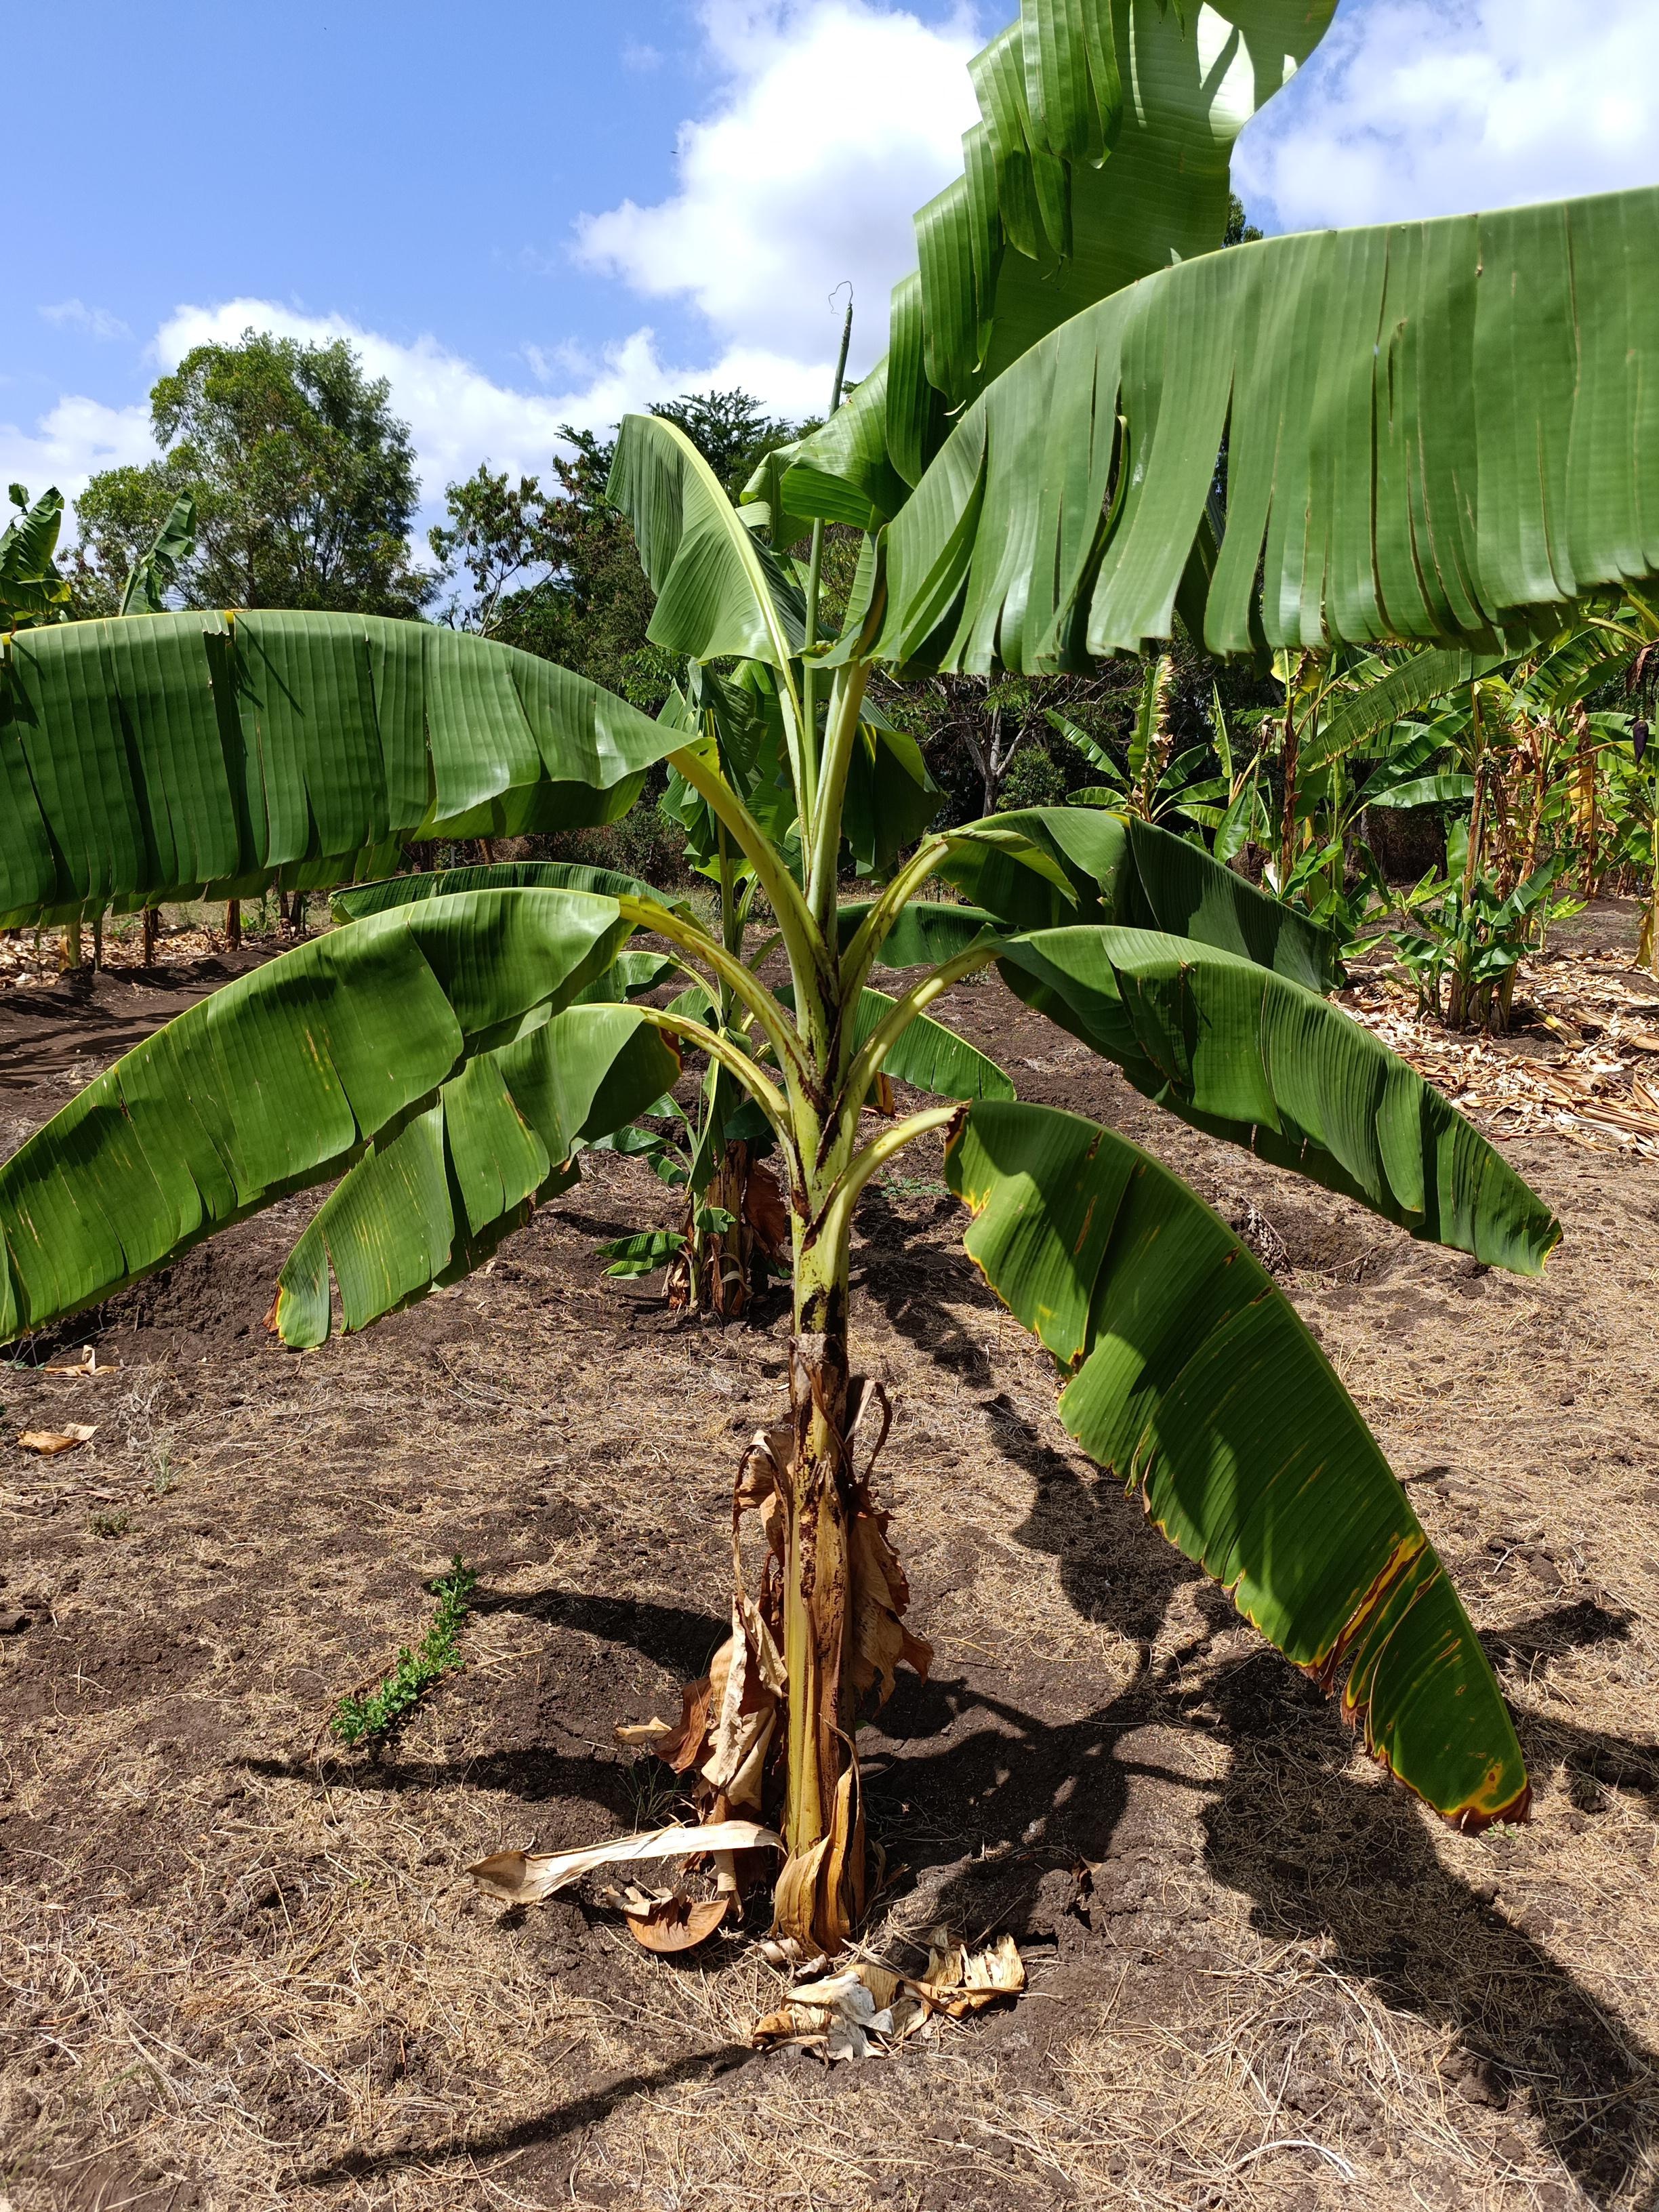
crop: banana
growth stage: vegetative
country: Tanzania
